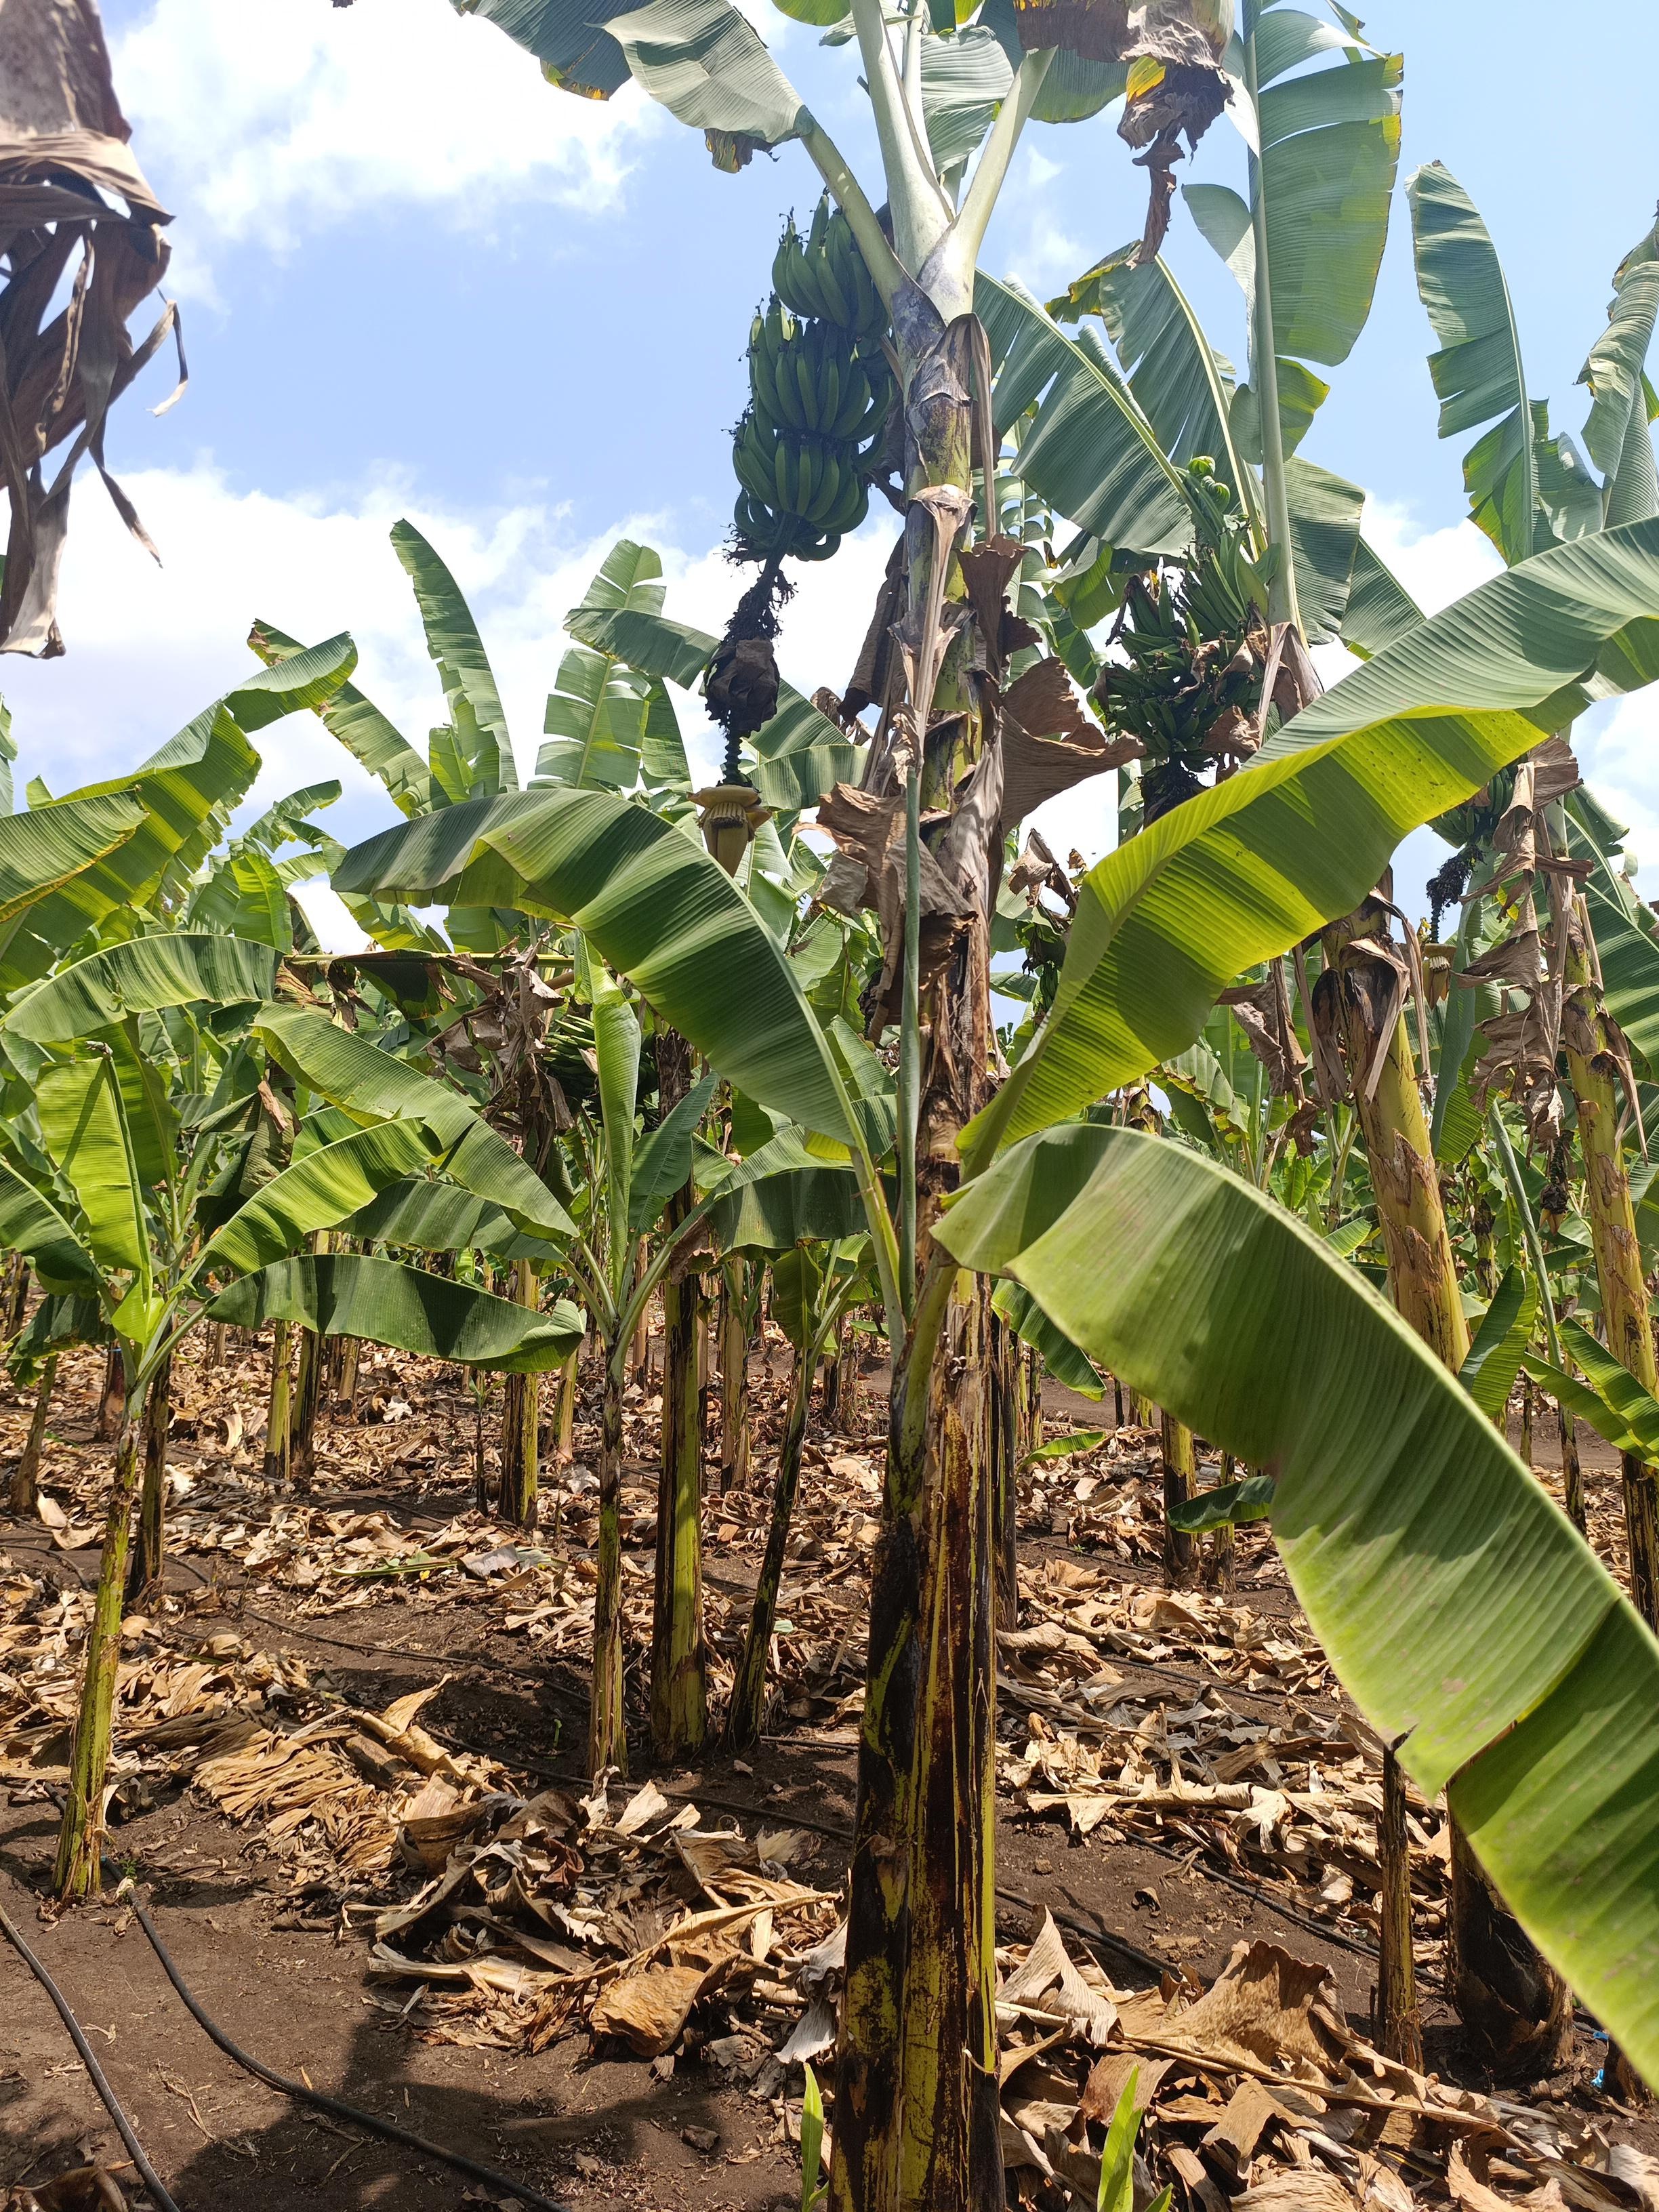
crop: banana
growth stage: development fruit
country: Tanzania
